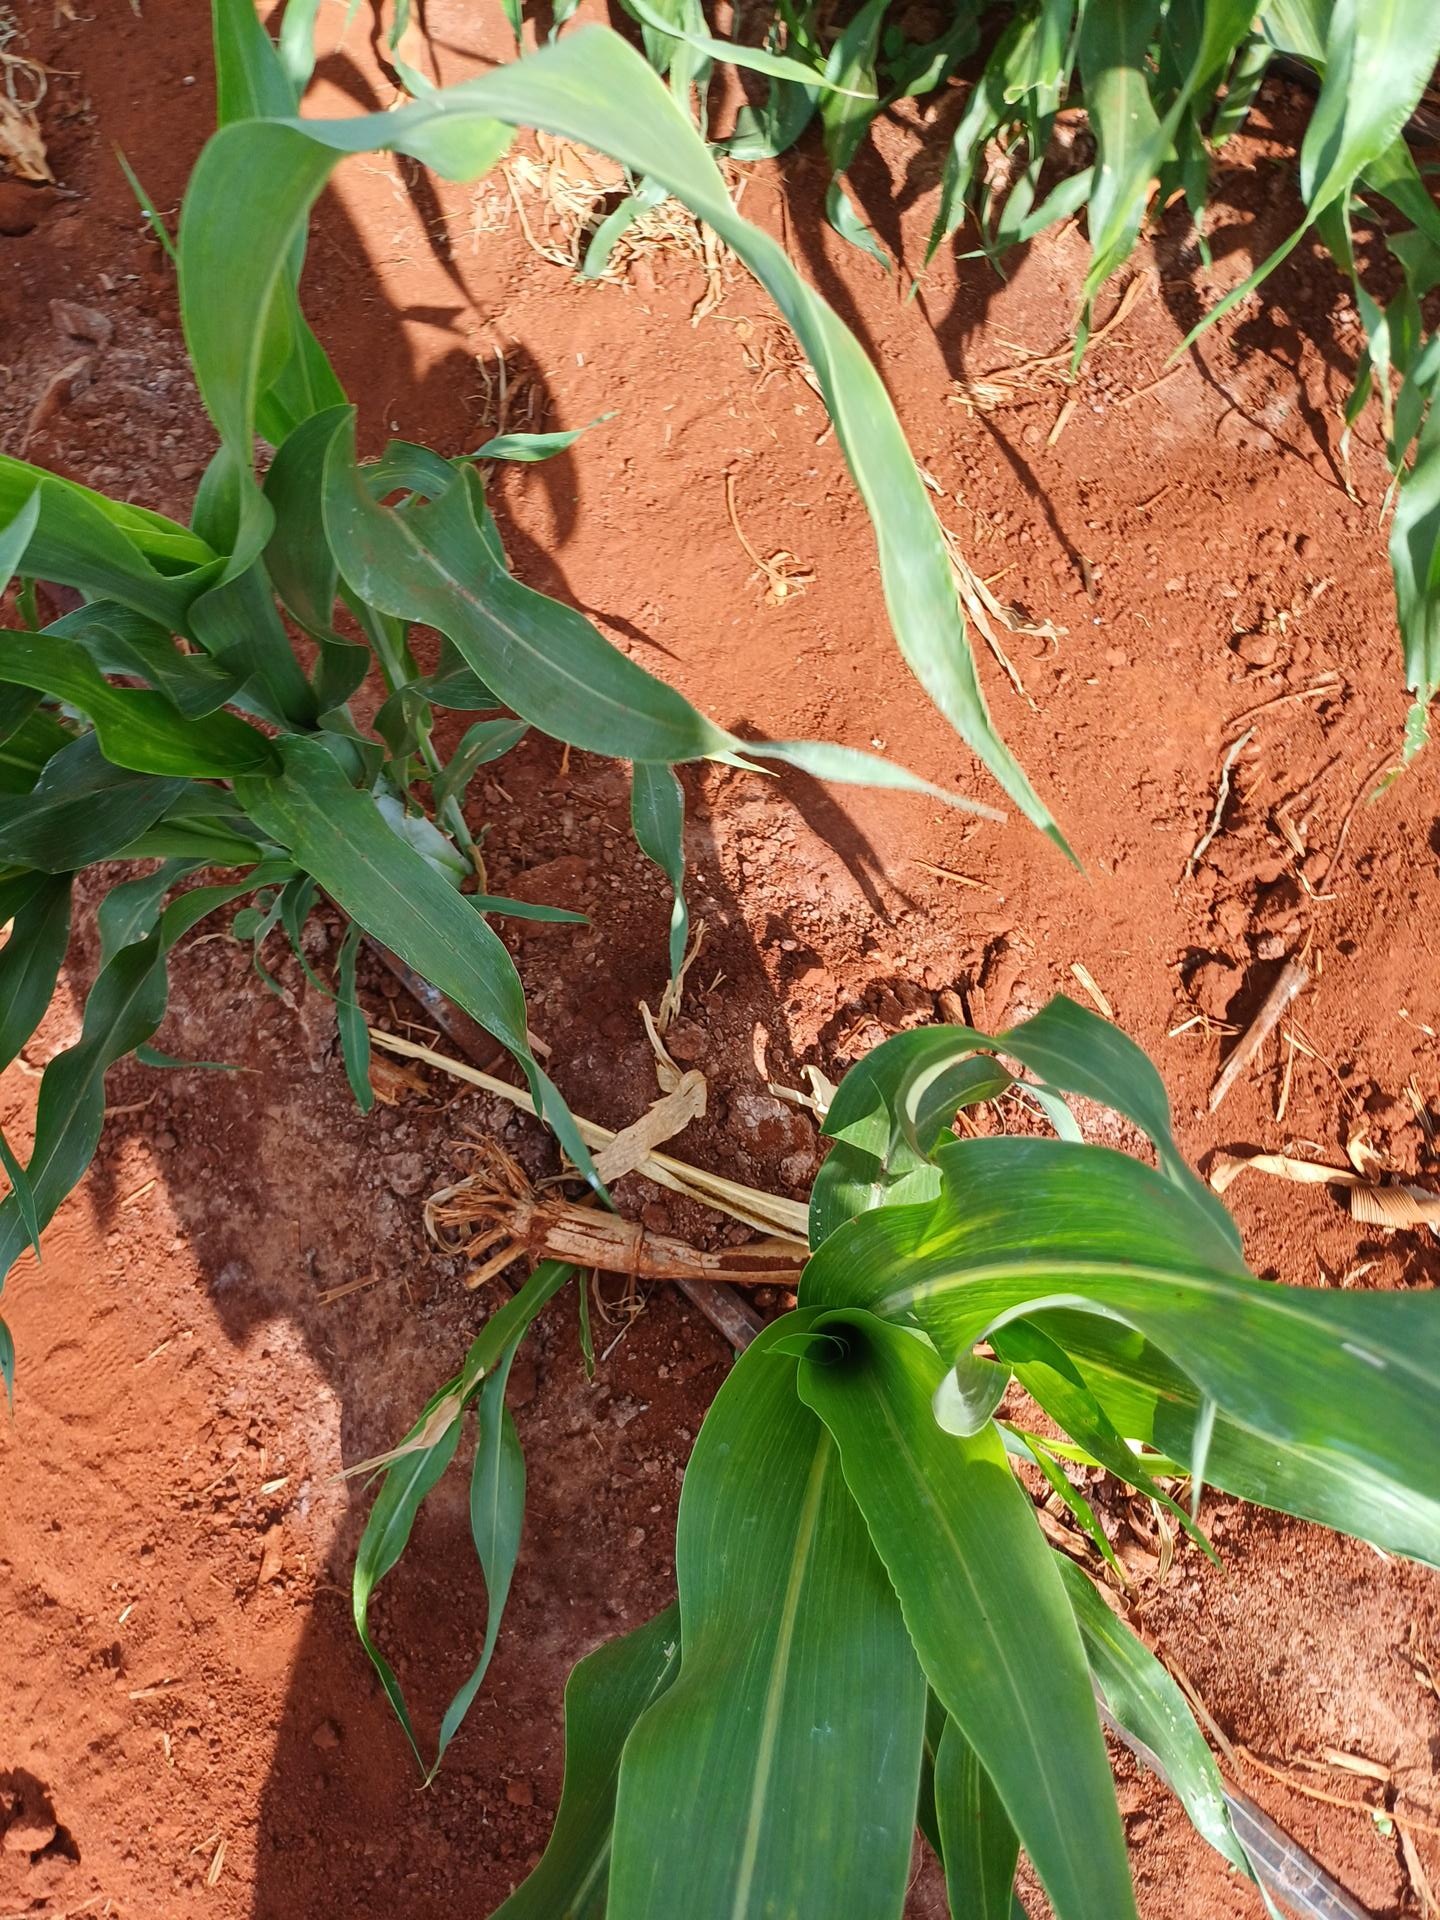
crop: sorghum
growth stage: vegetative
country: Kenya
